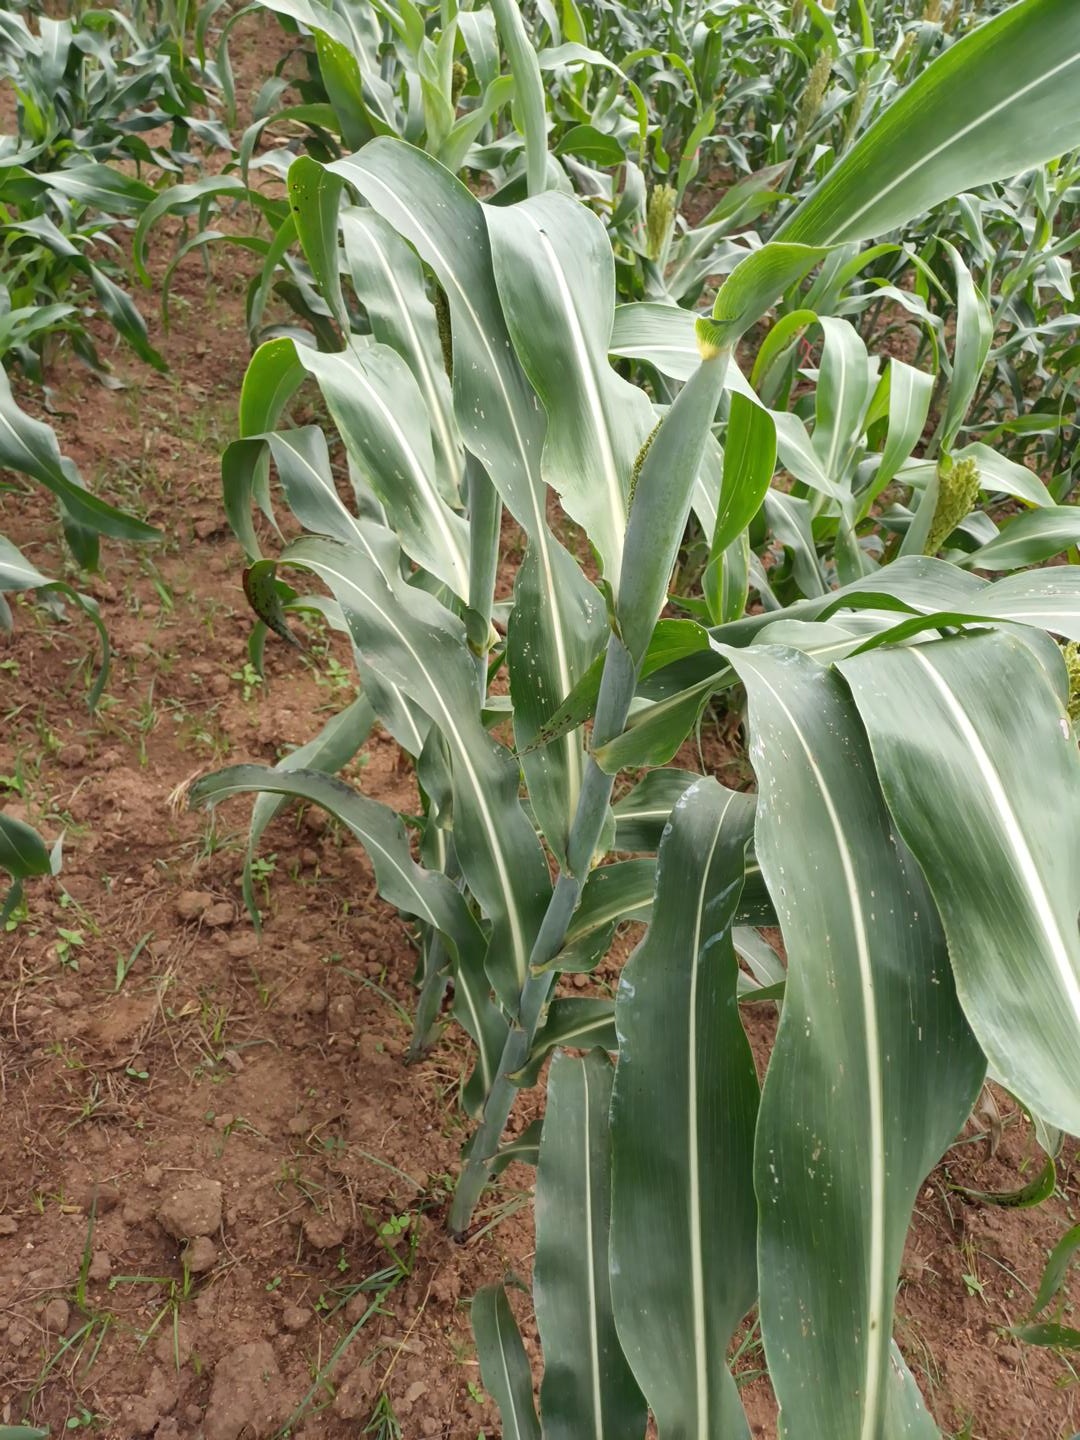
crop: sorghum
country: Kenya
